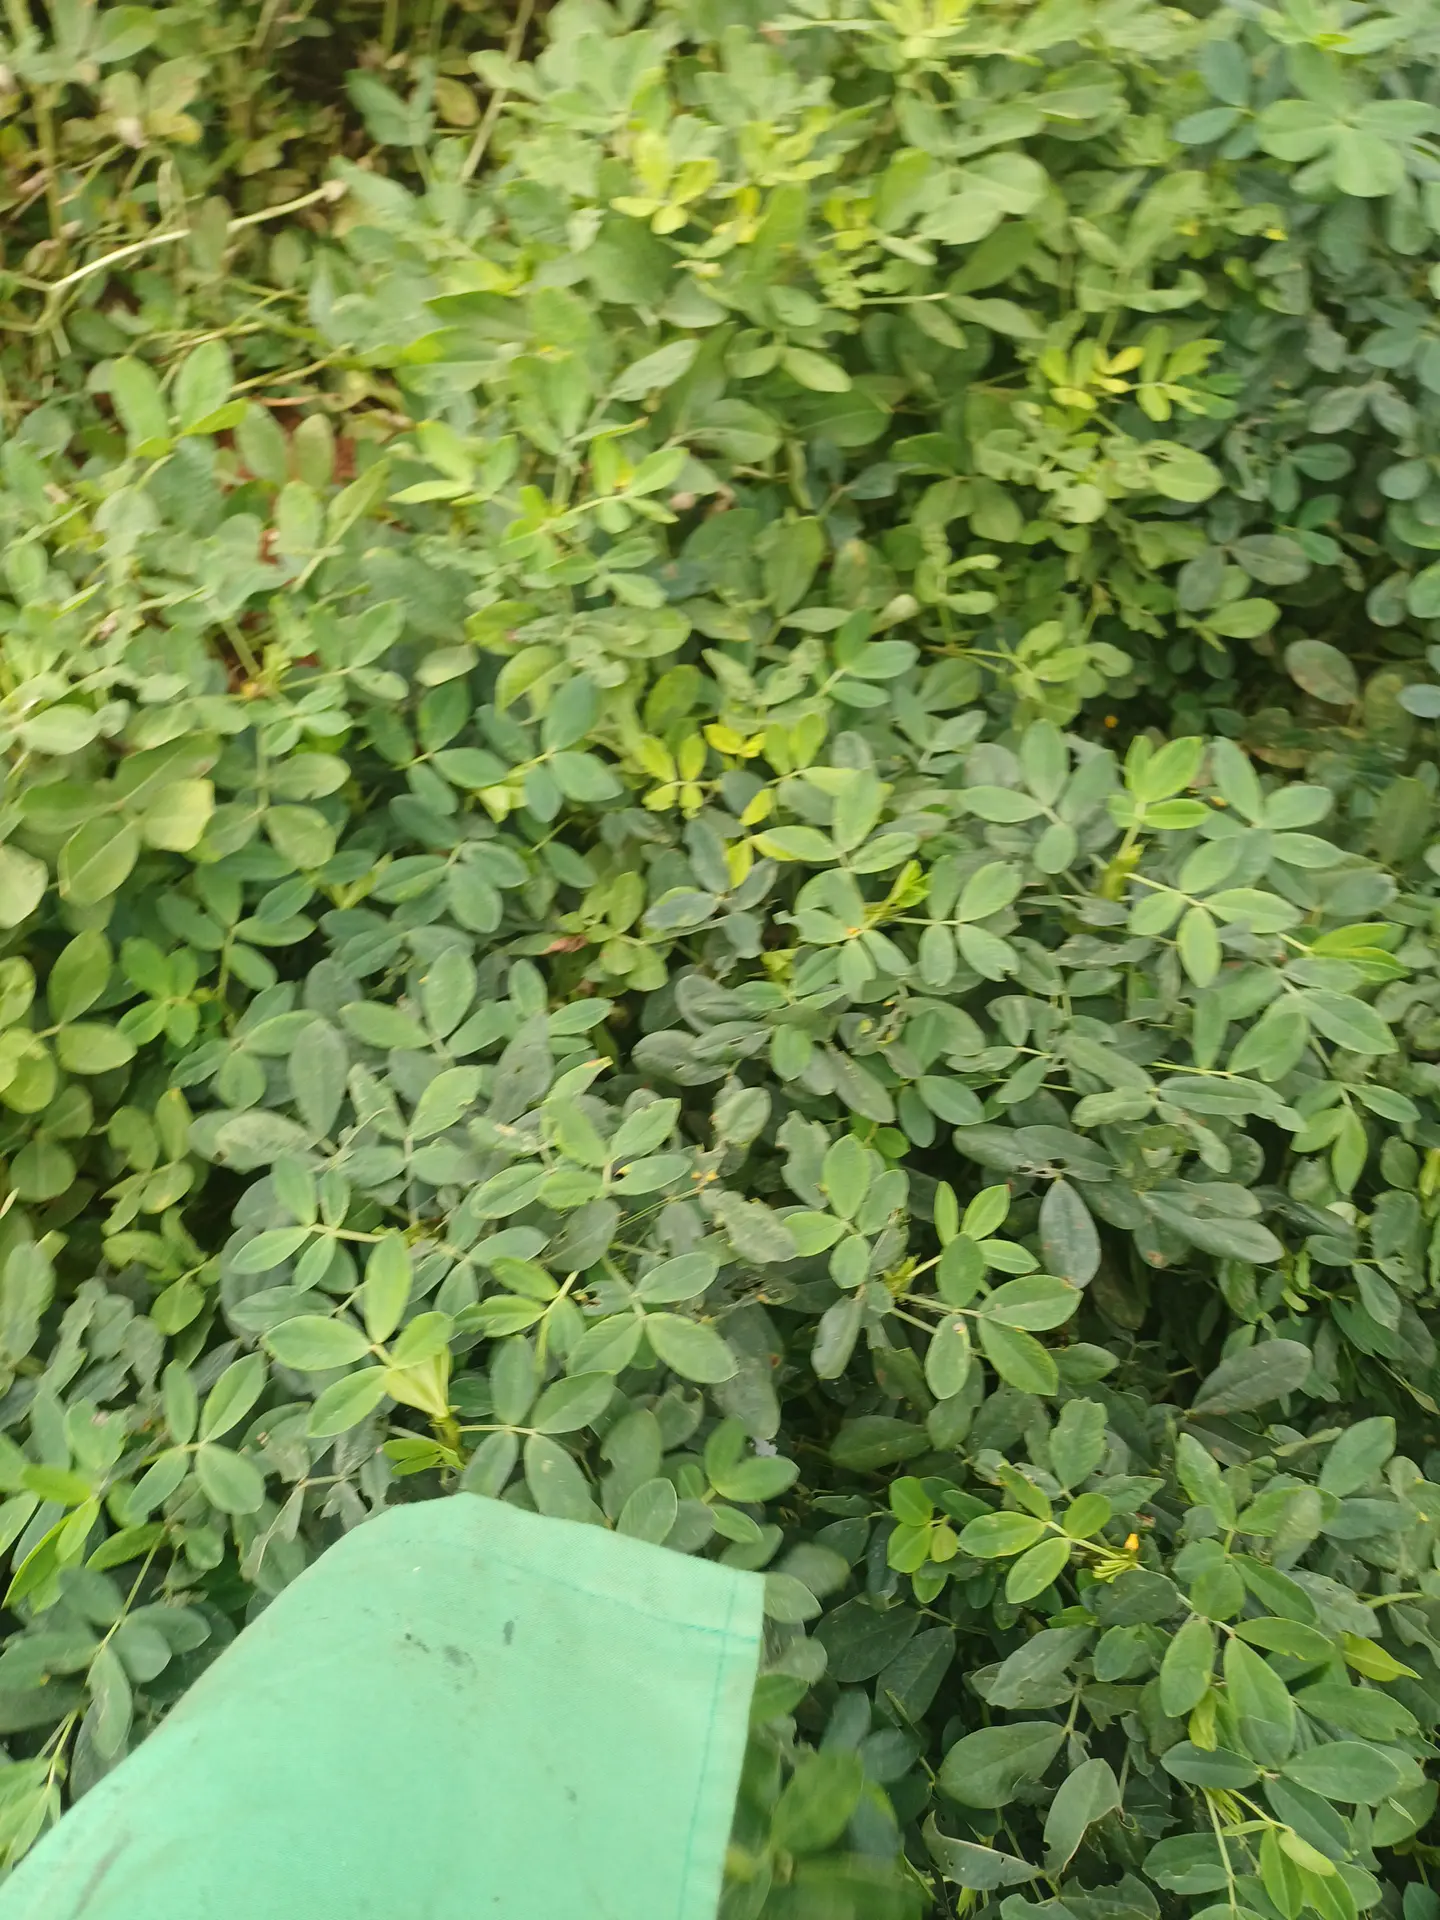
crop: groundnut
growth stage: pegging
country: Kenya
